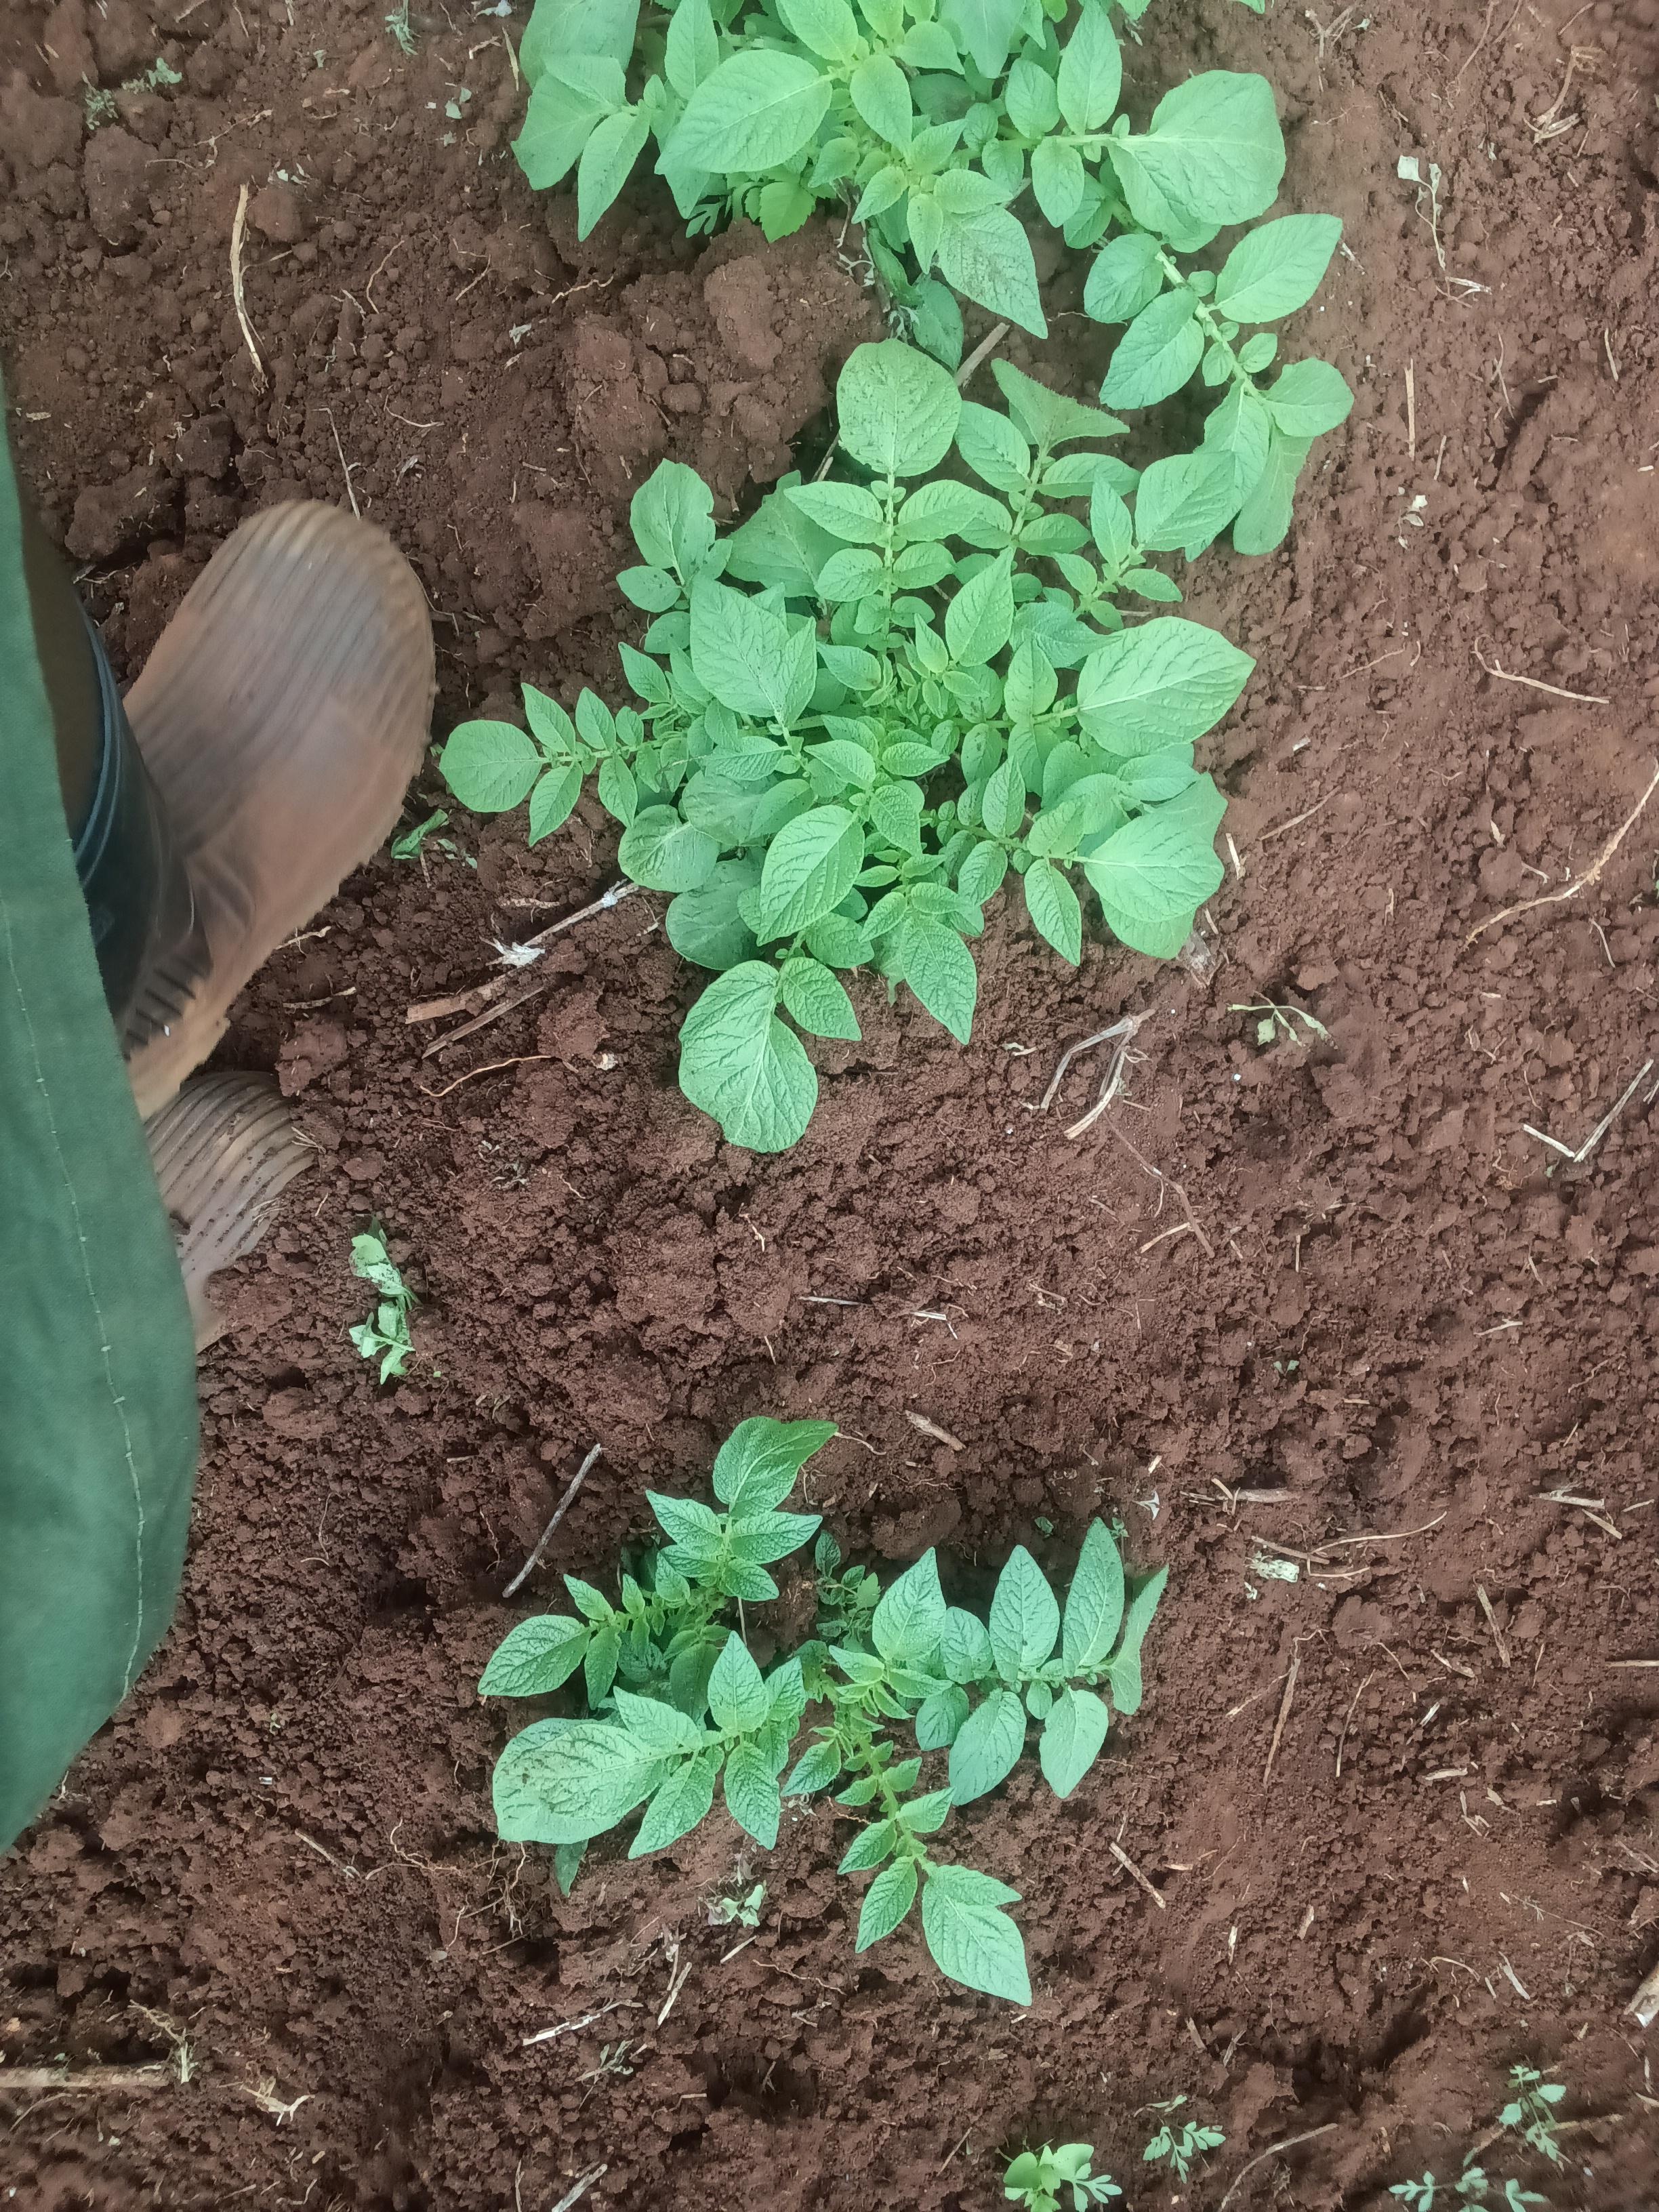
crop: potato
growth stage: emergence
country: Kenya
